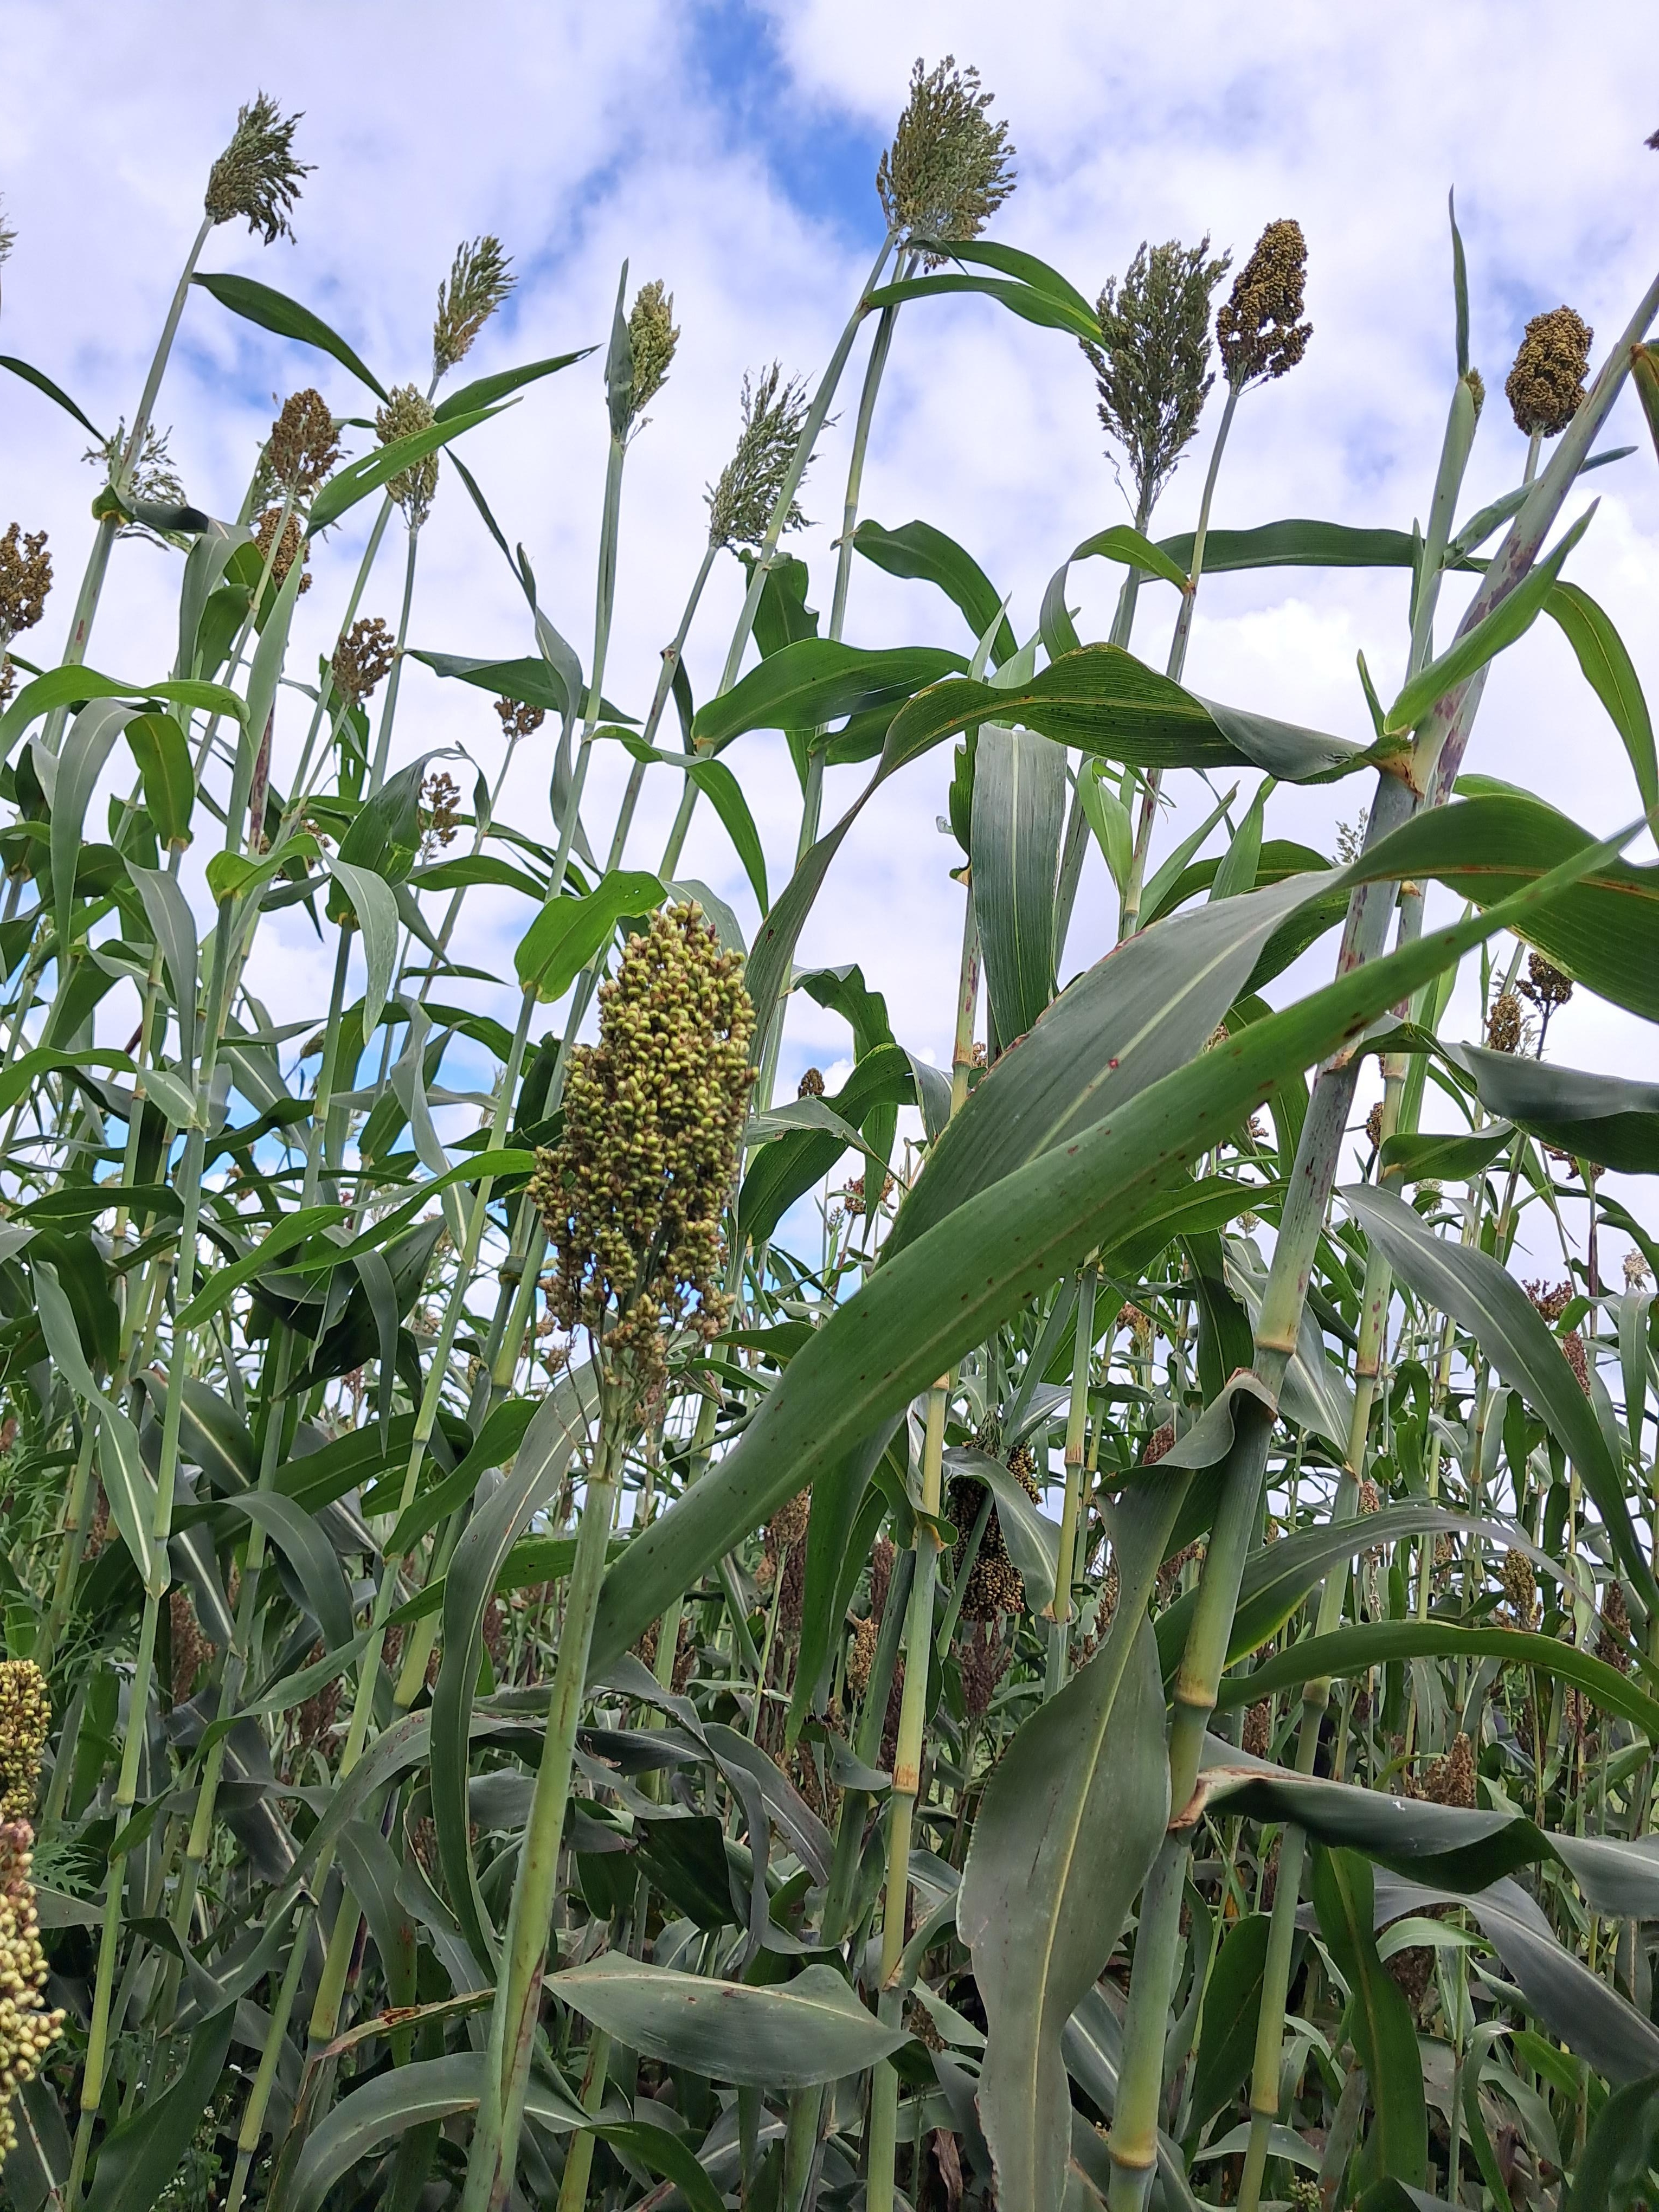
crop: sorghum
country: Tanzania
